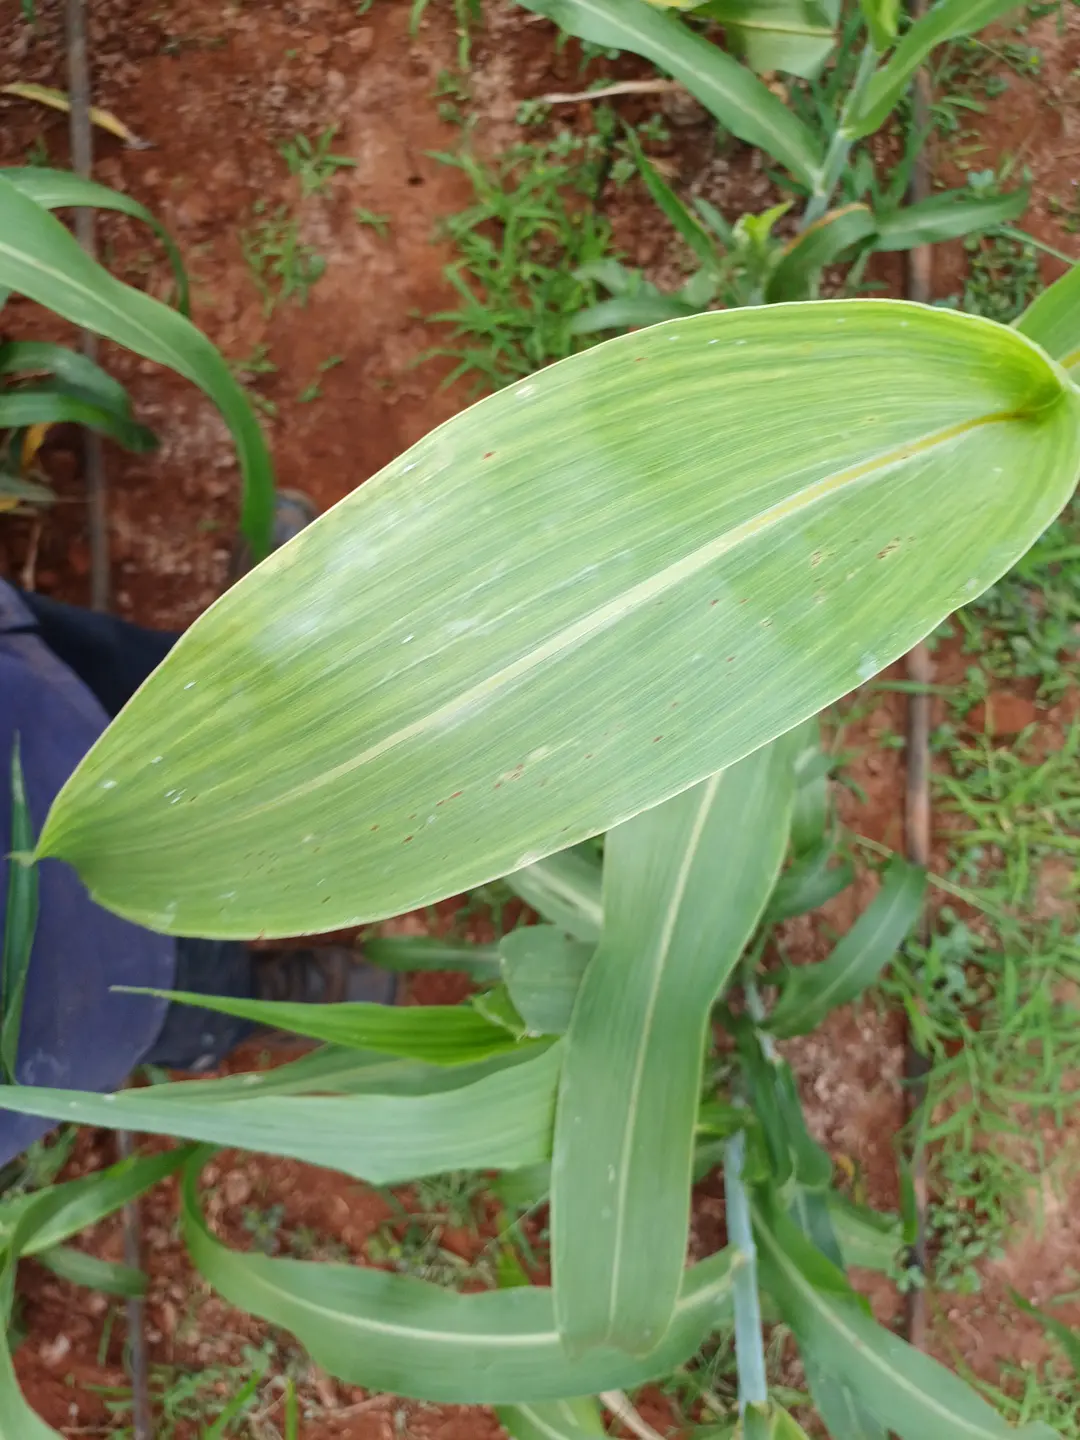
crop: sorghum
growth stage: heading tuber
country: Kenya
